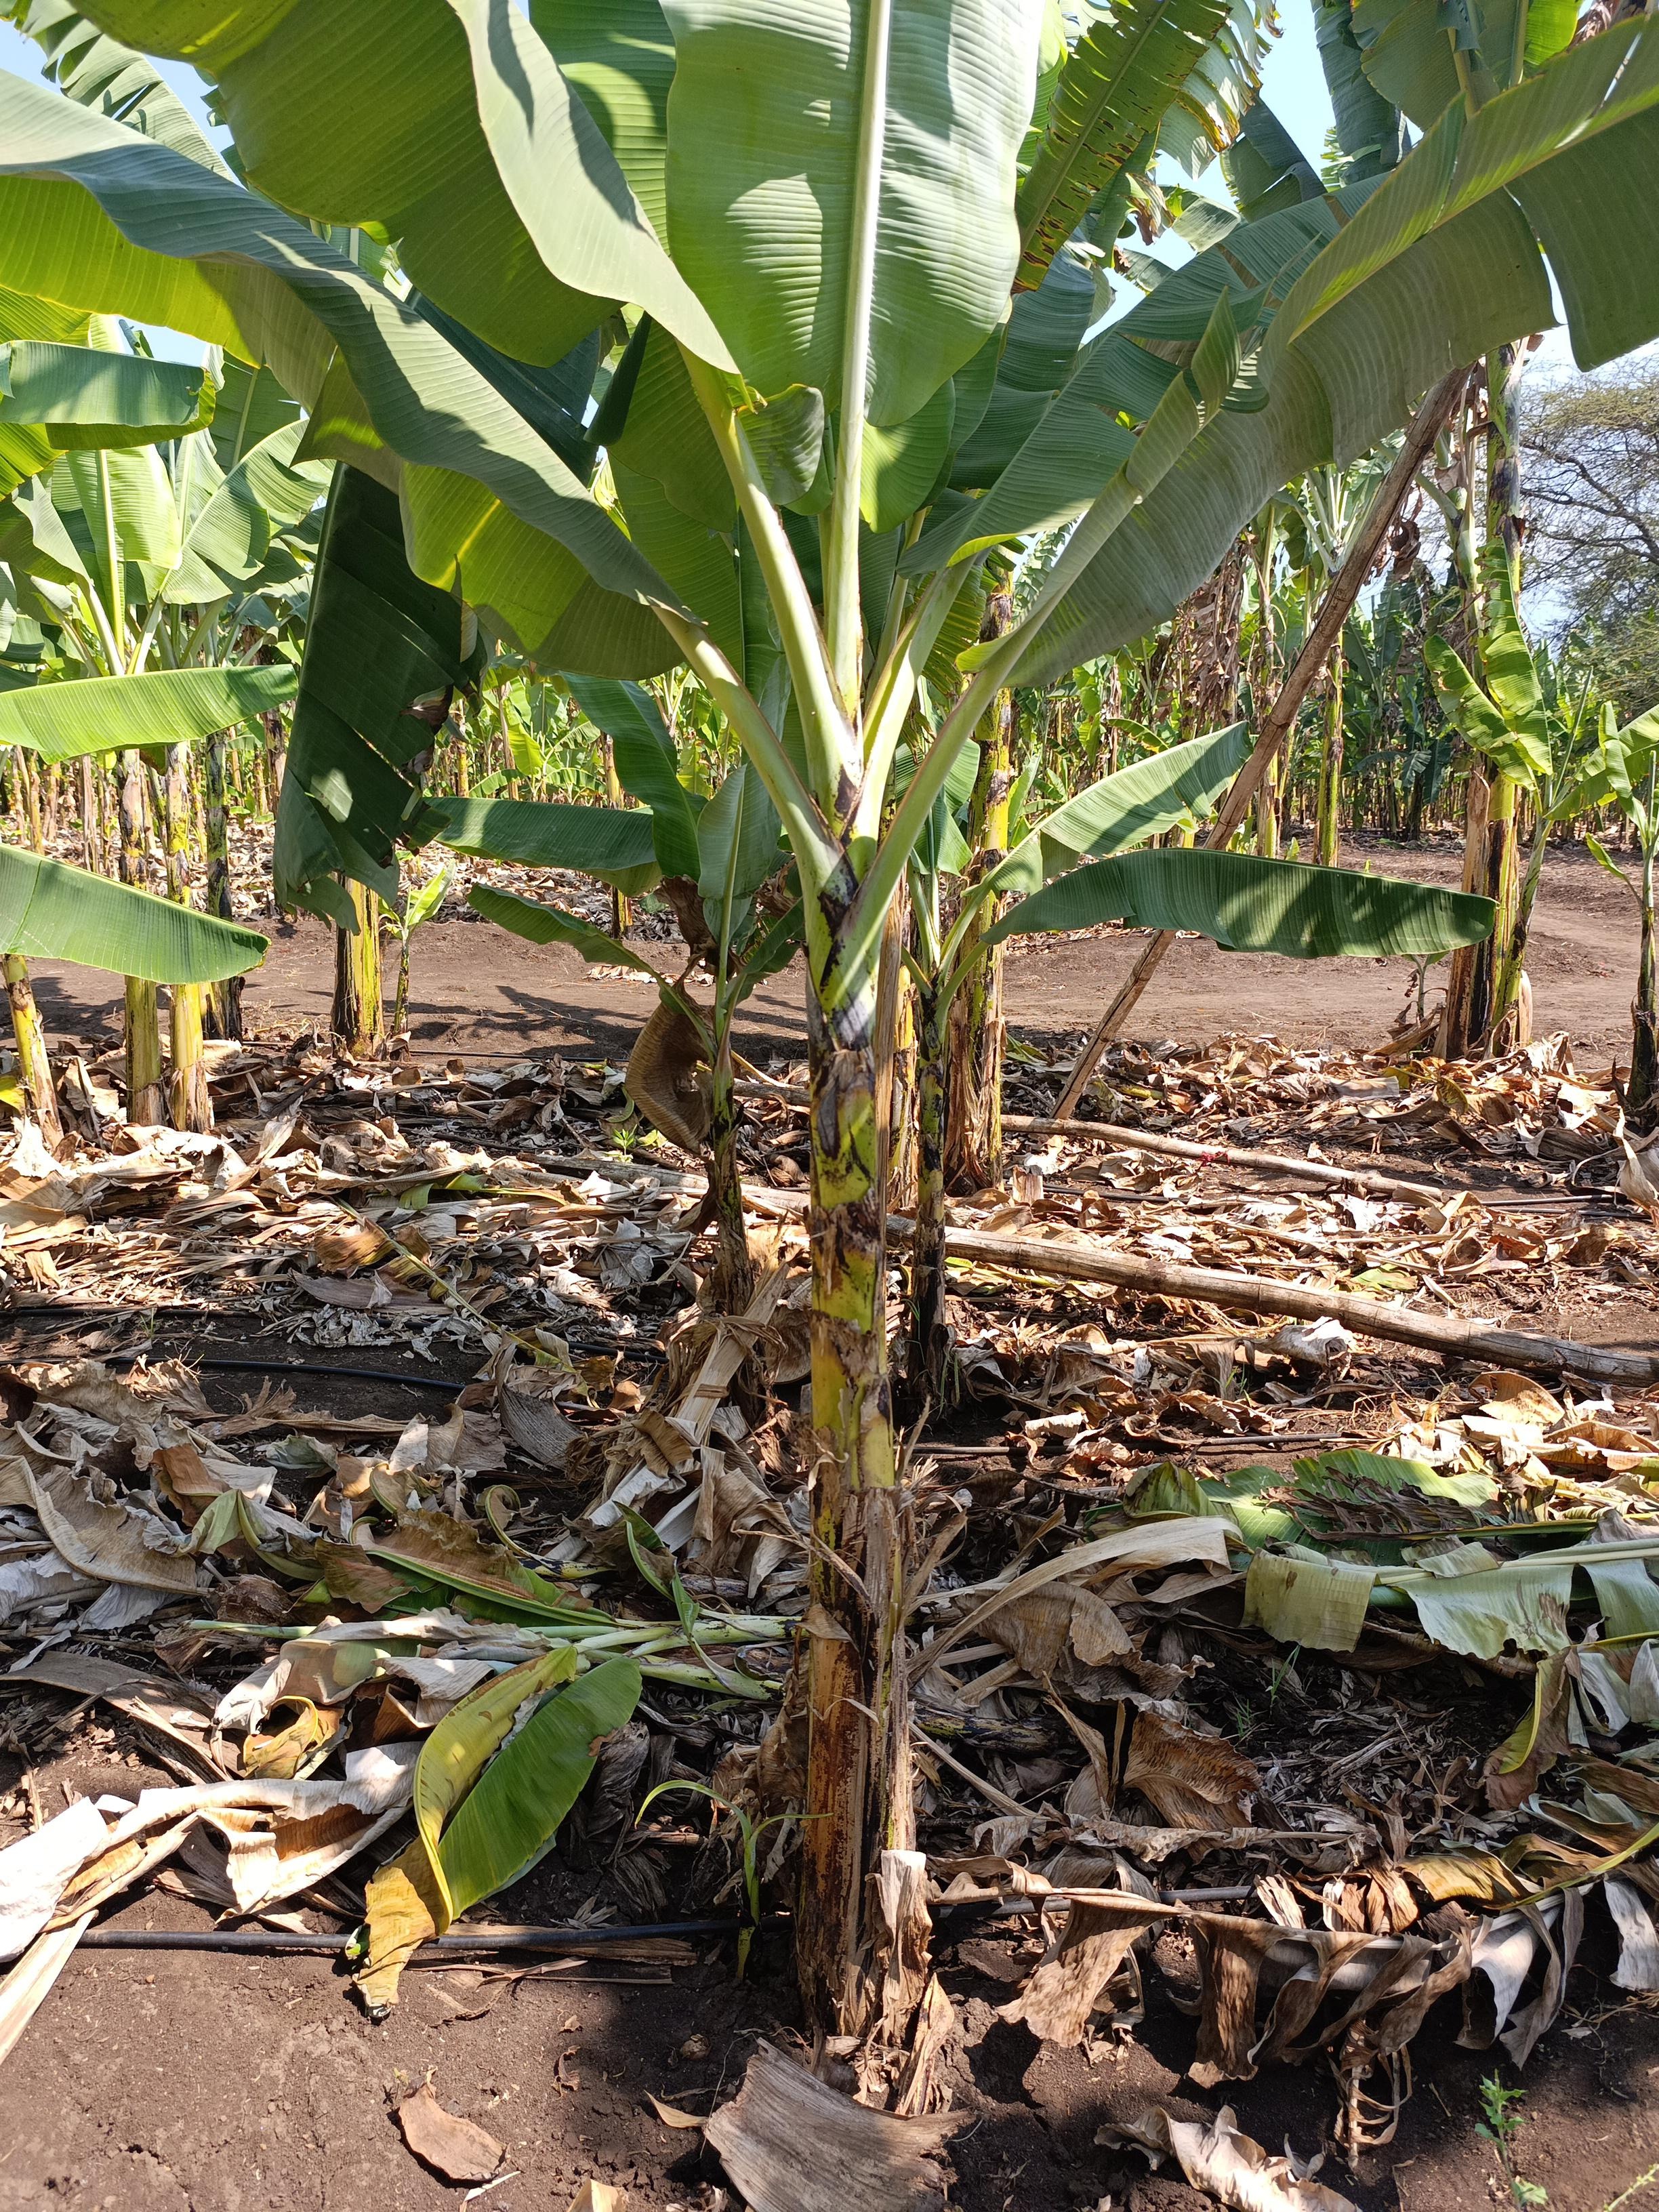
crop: banana
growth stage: vegetative
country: Tanzania
